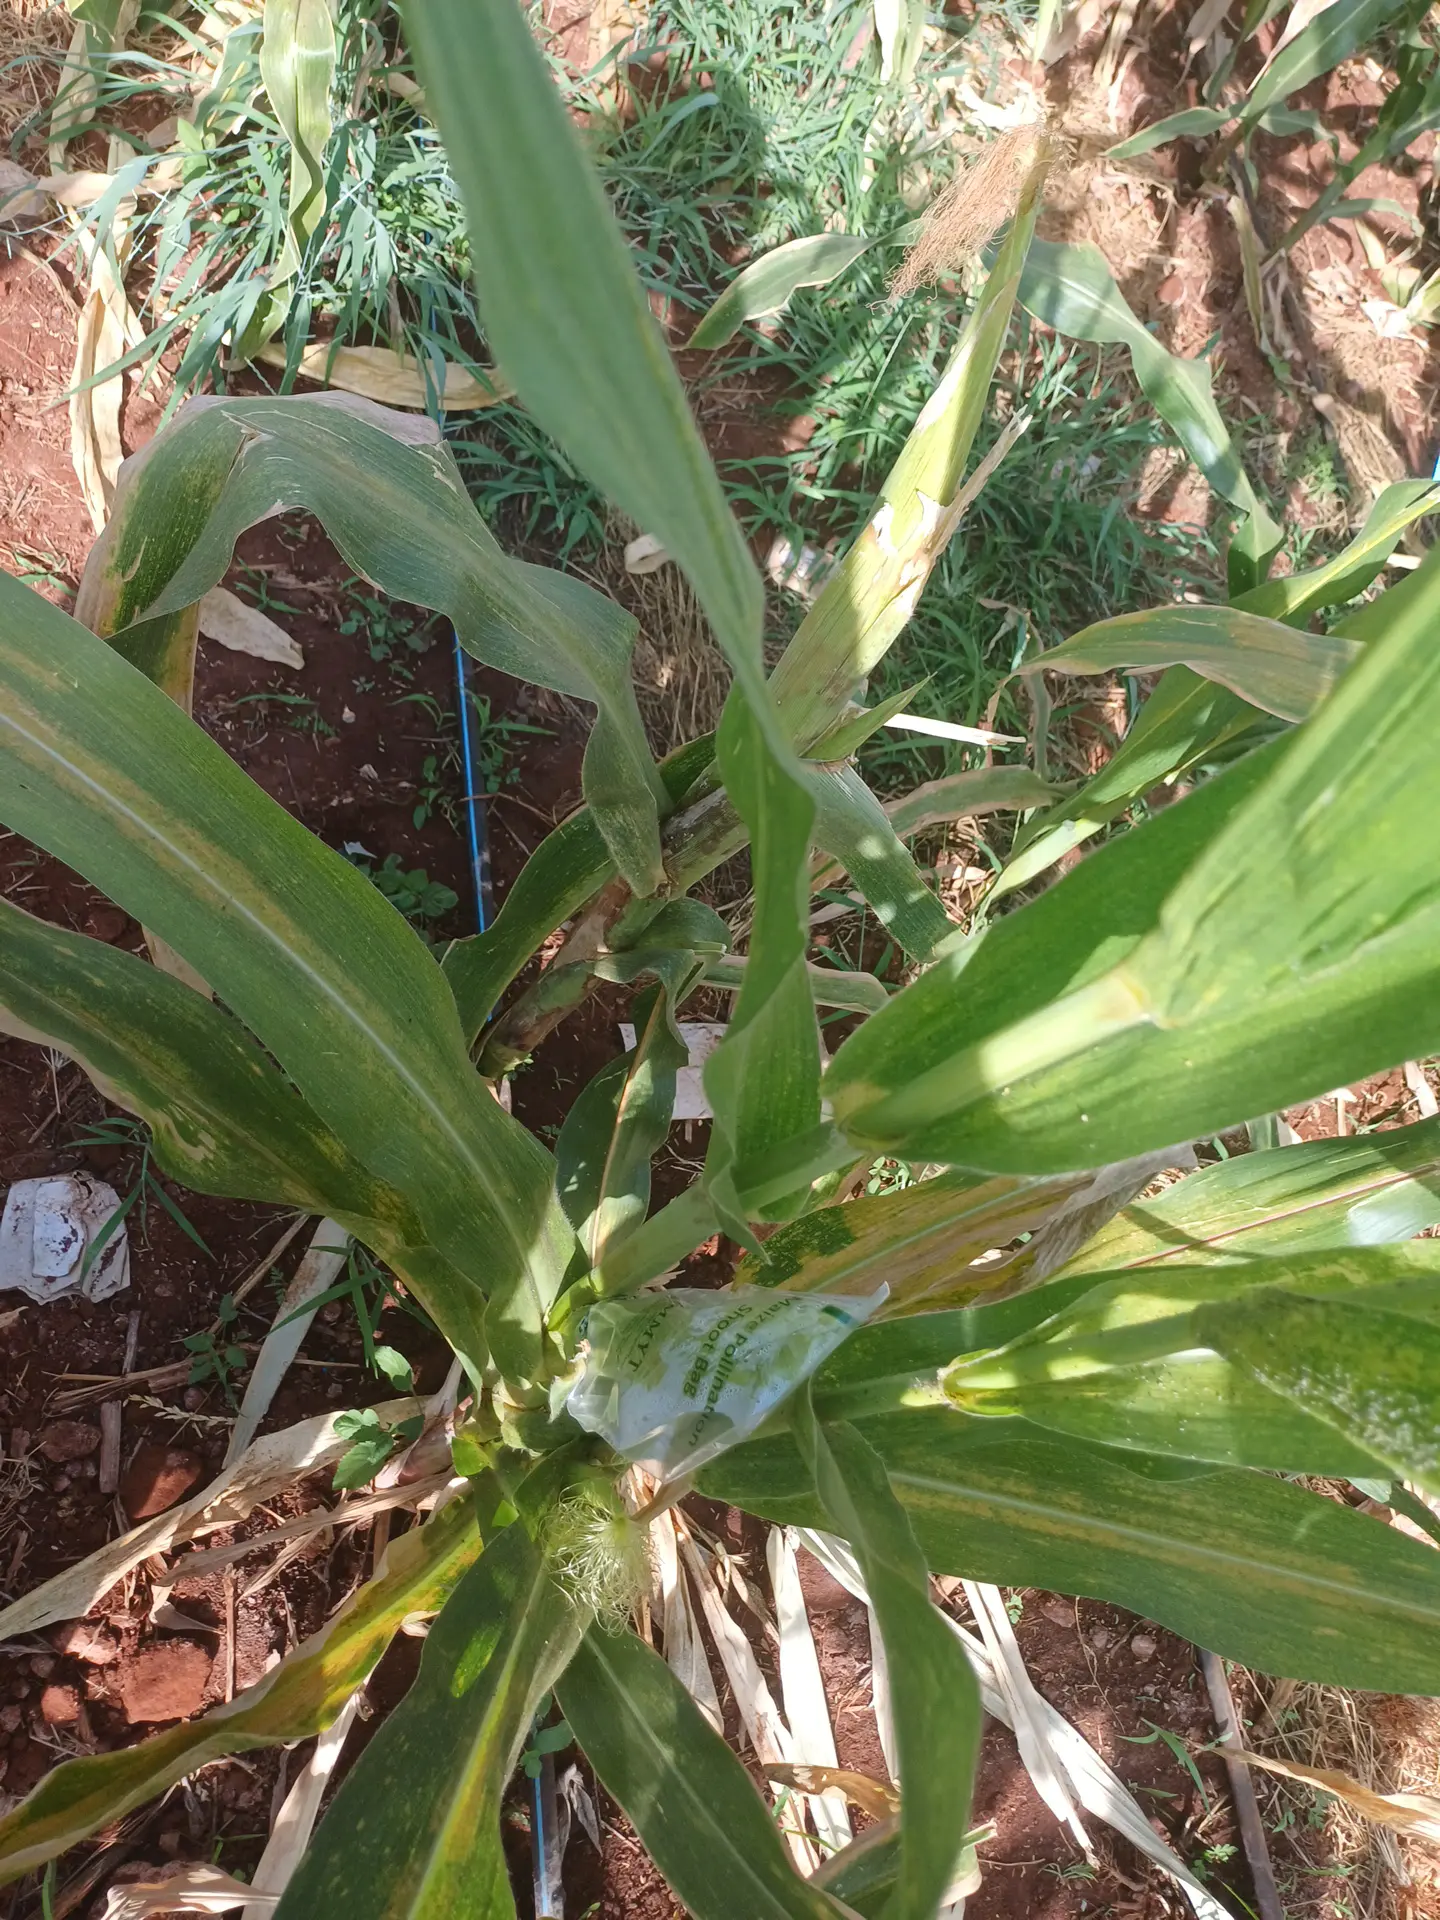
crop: maize
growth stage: flowering
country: Kenya
